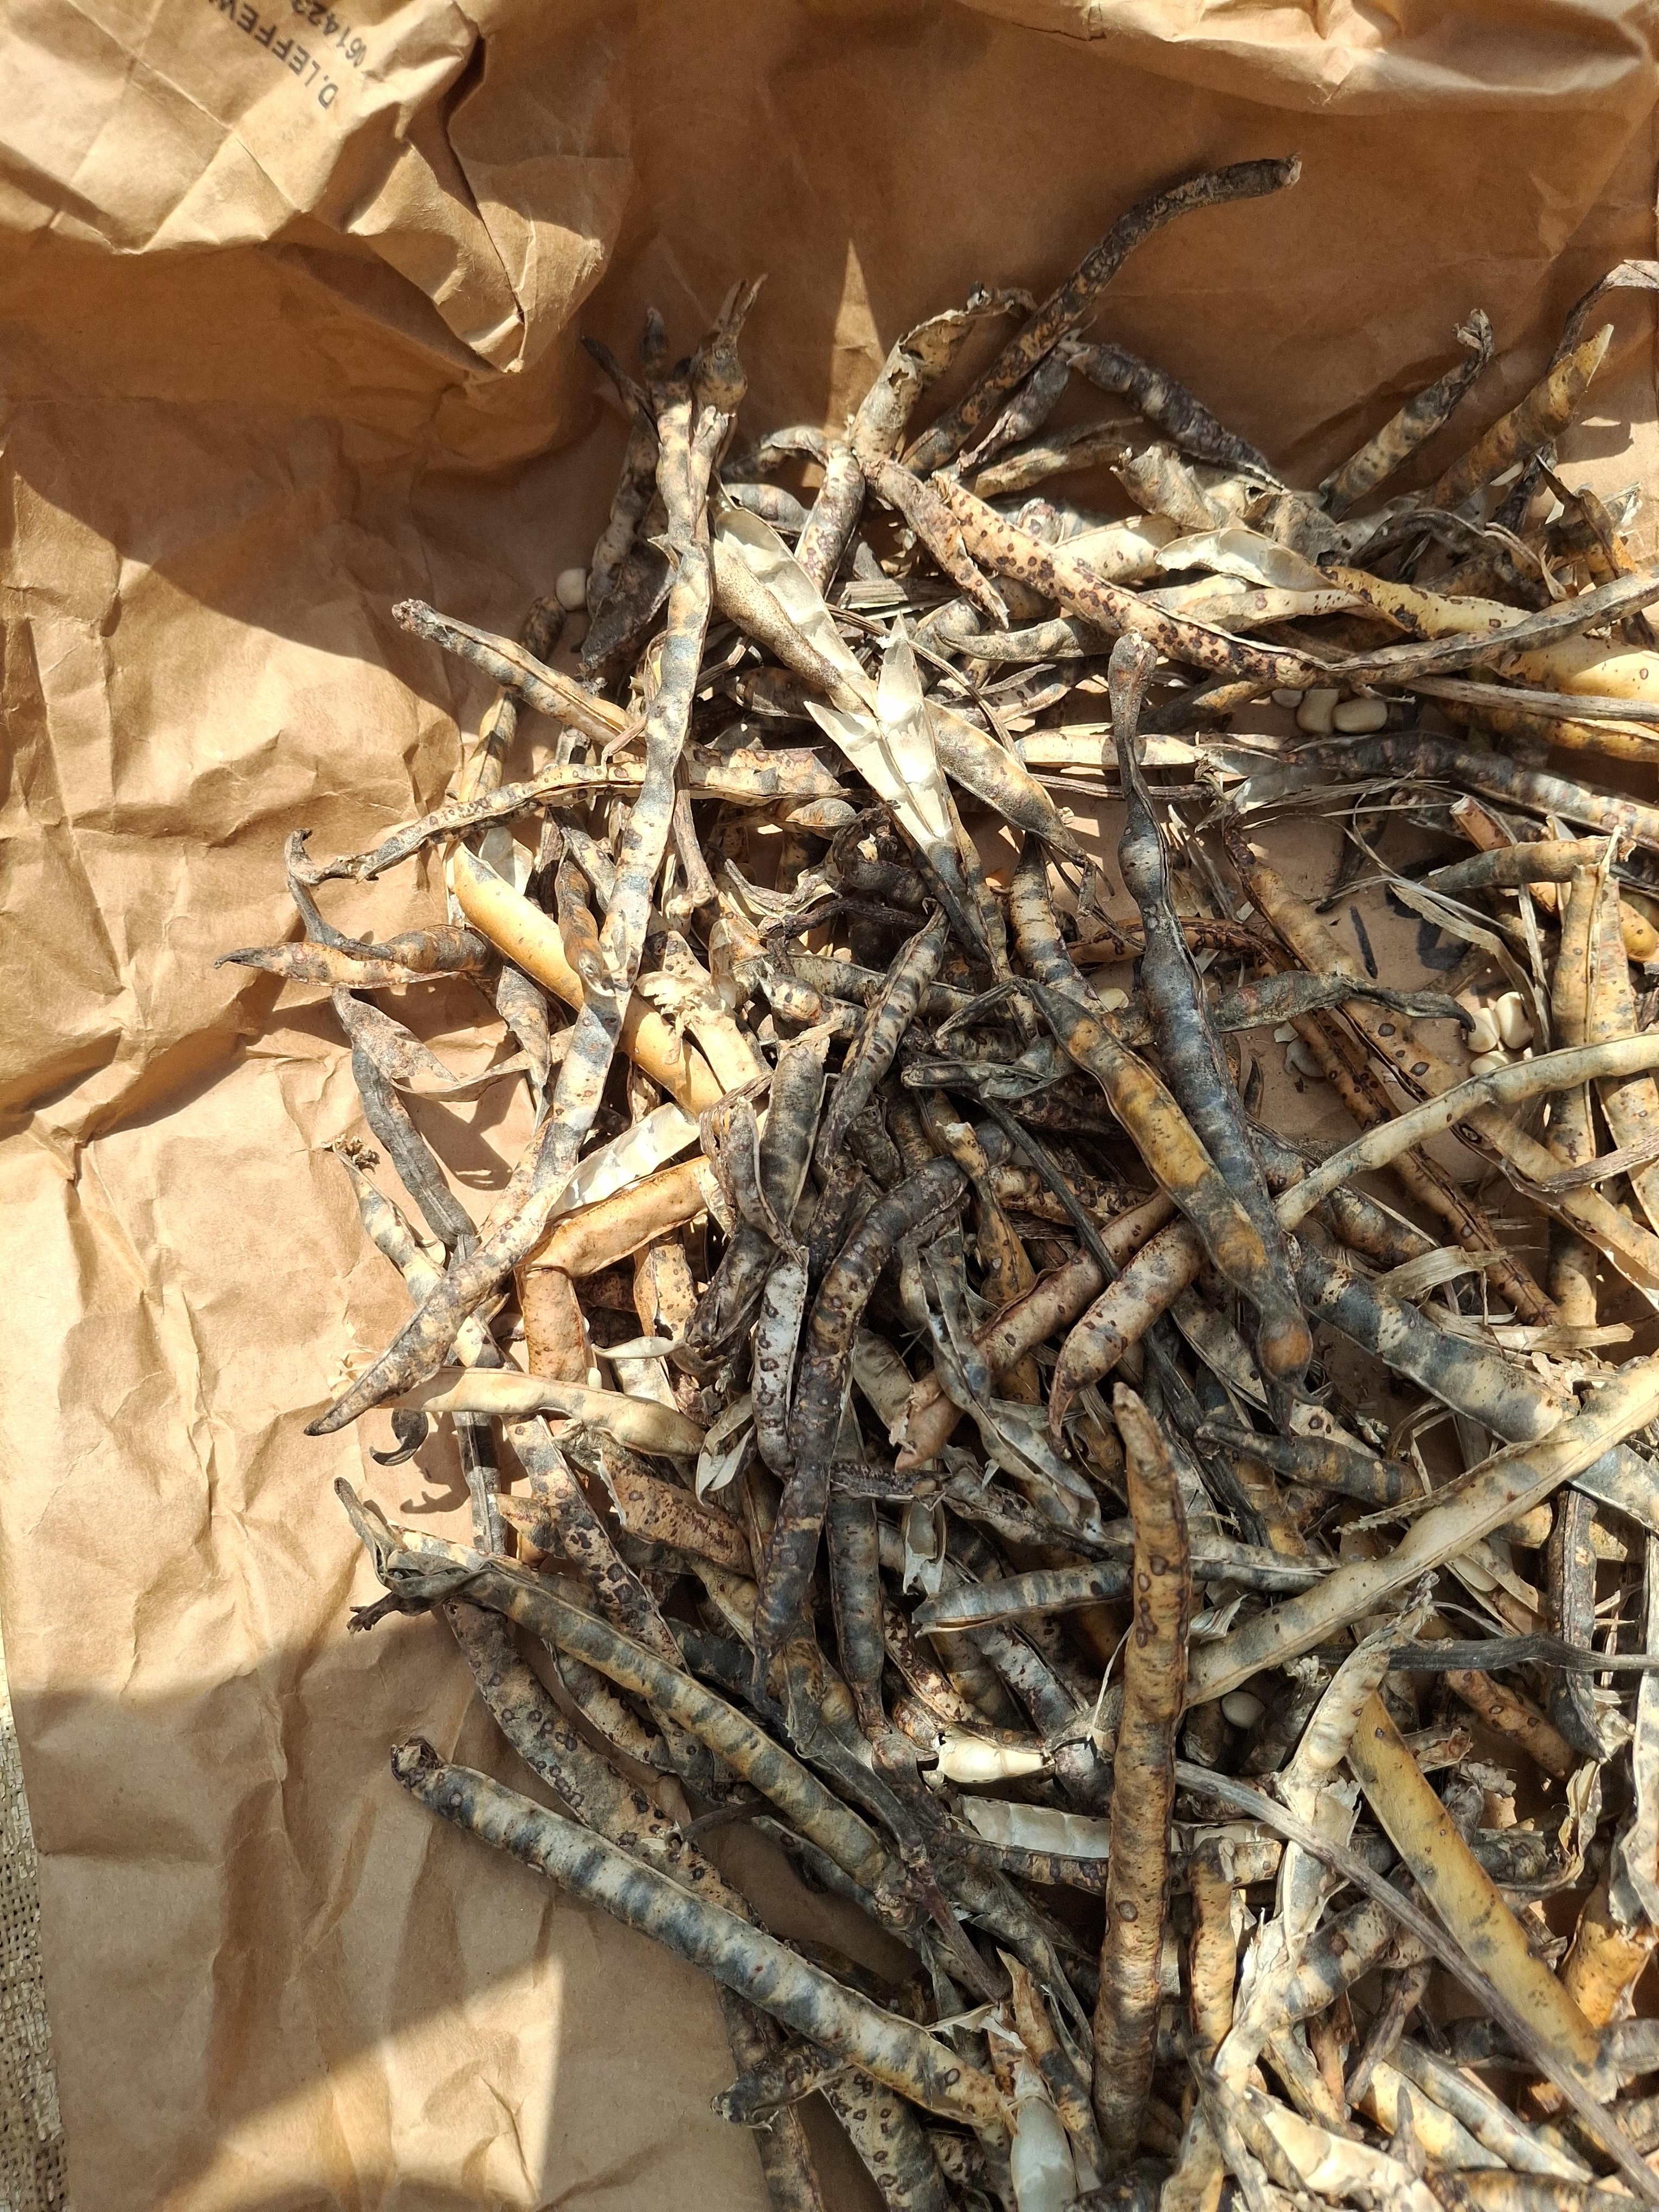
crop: cowpea
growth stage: harvest
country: Nigeria
